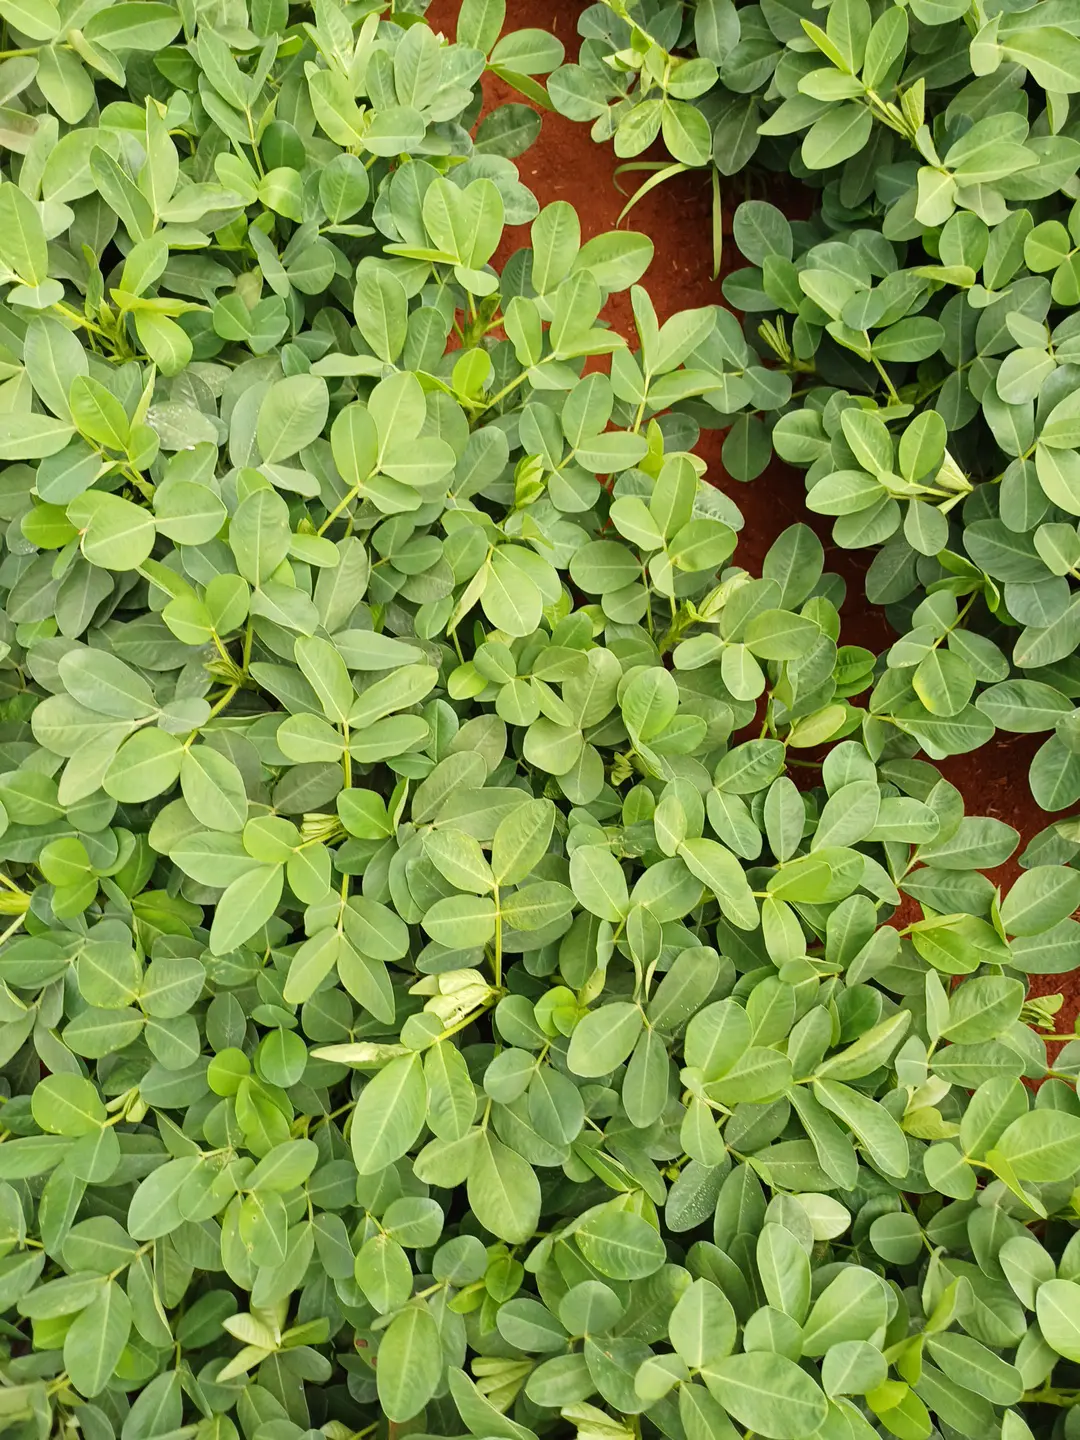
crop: groundnut
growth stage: flowering
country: Kenya
